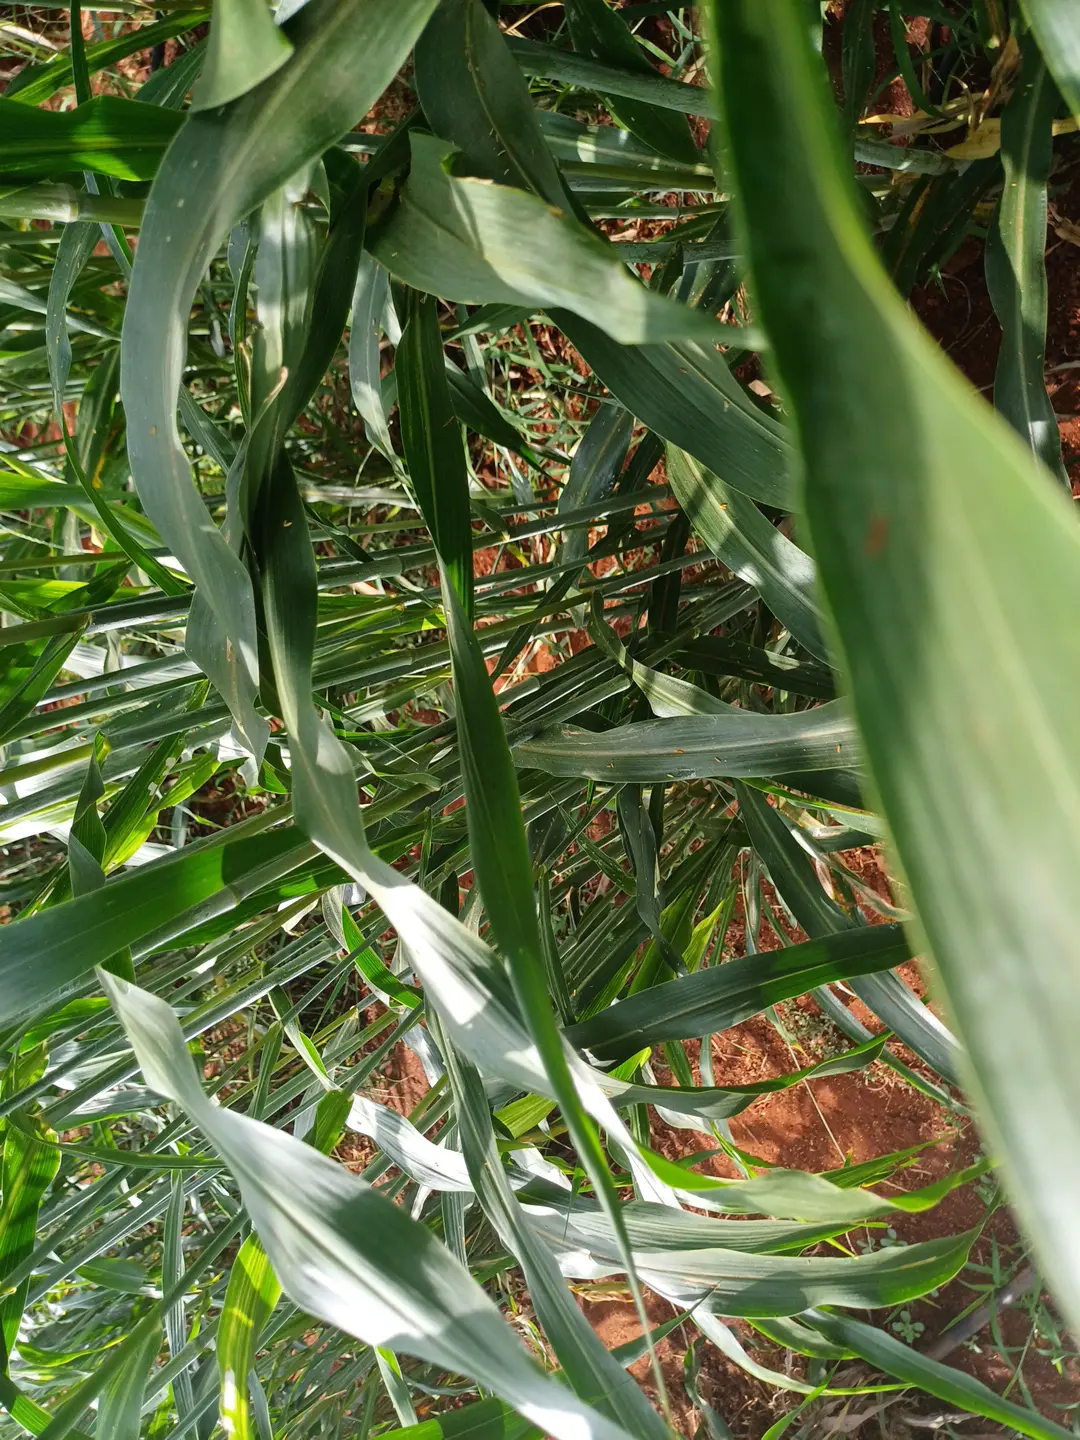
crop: sorghum
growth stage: filling grain
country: Kenya
